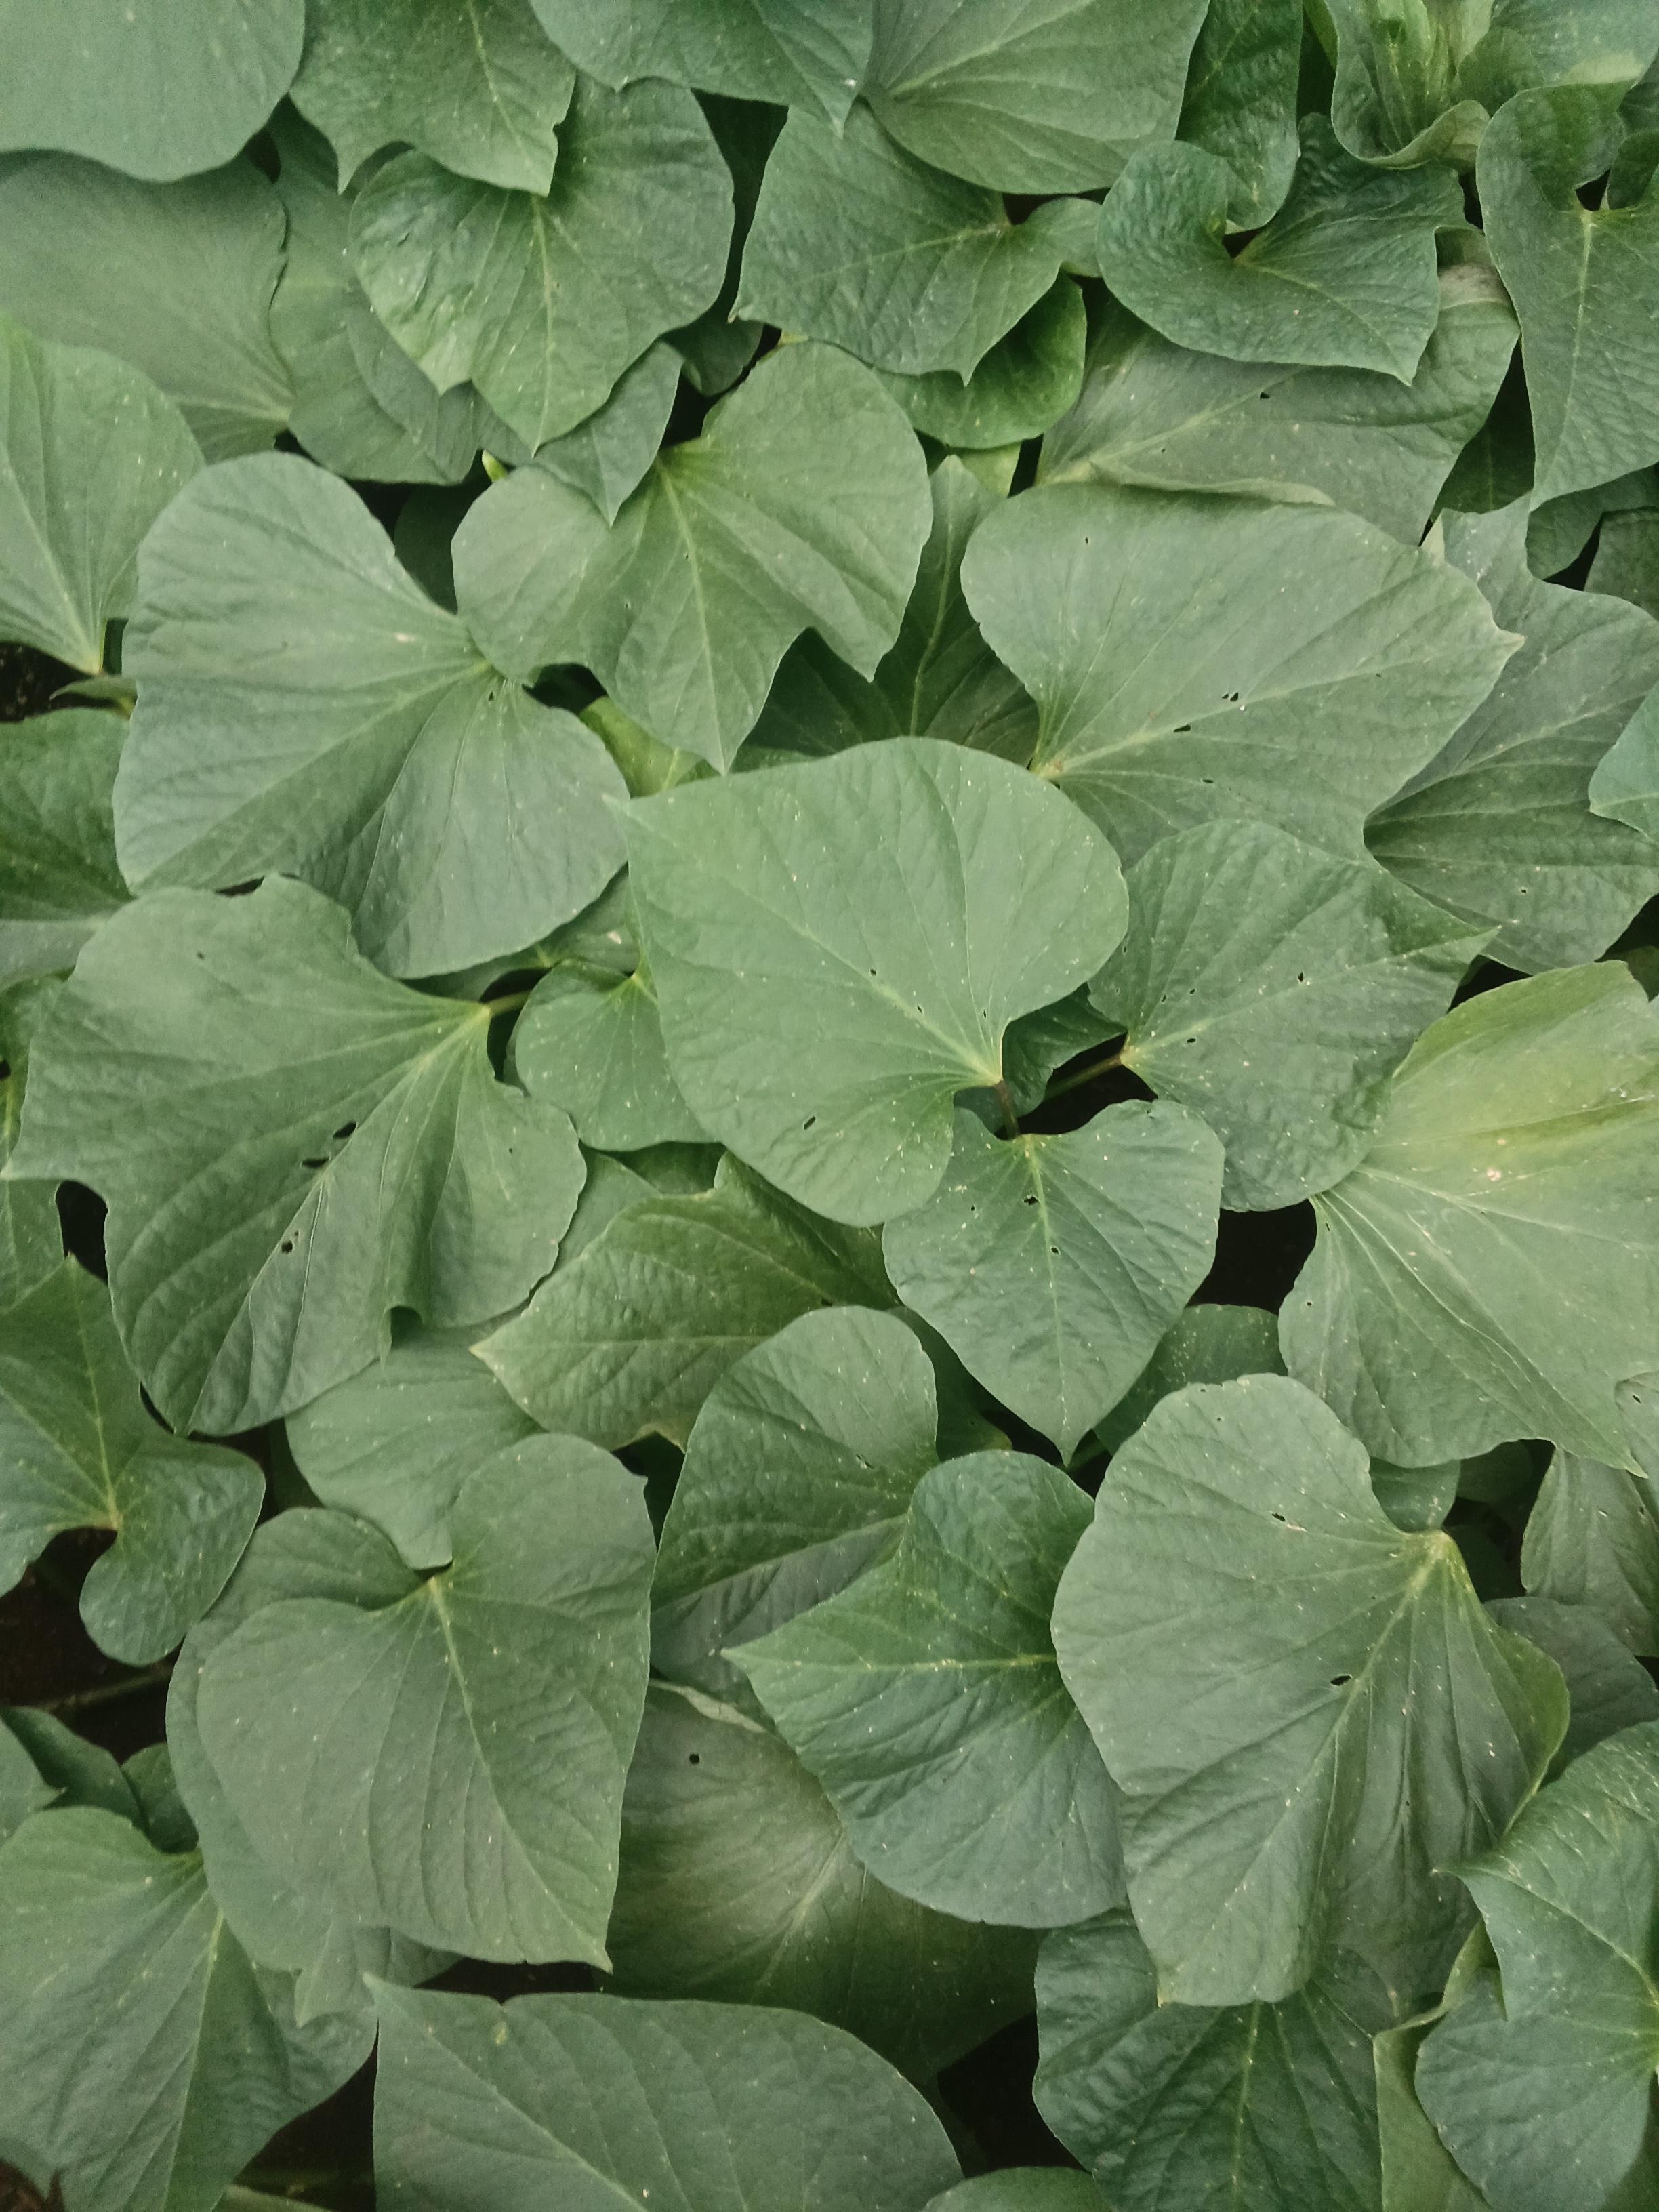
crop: sweet potato
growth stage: vegetative
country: Kenya
